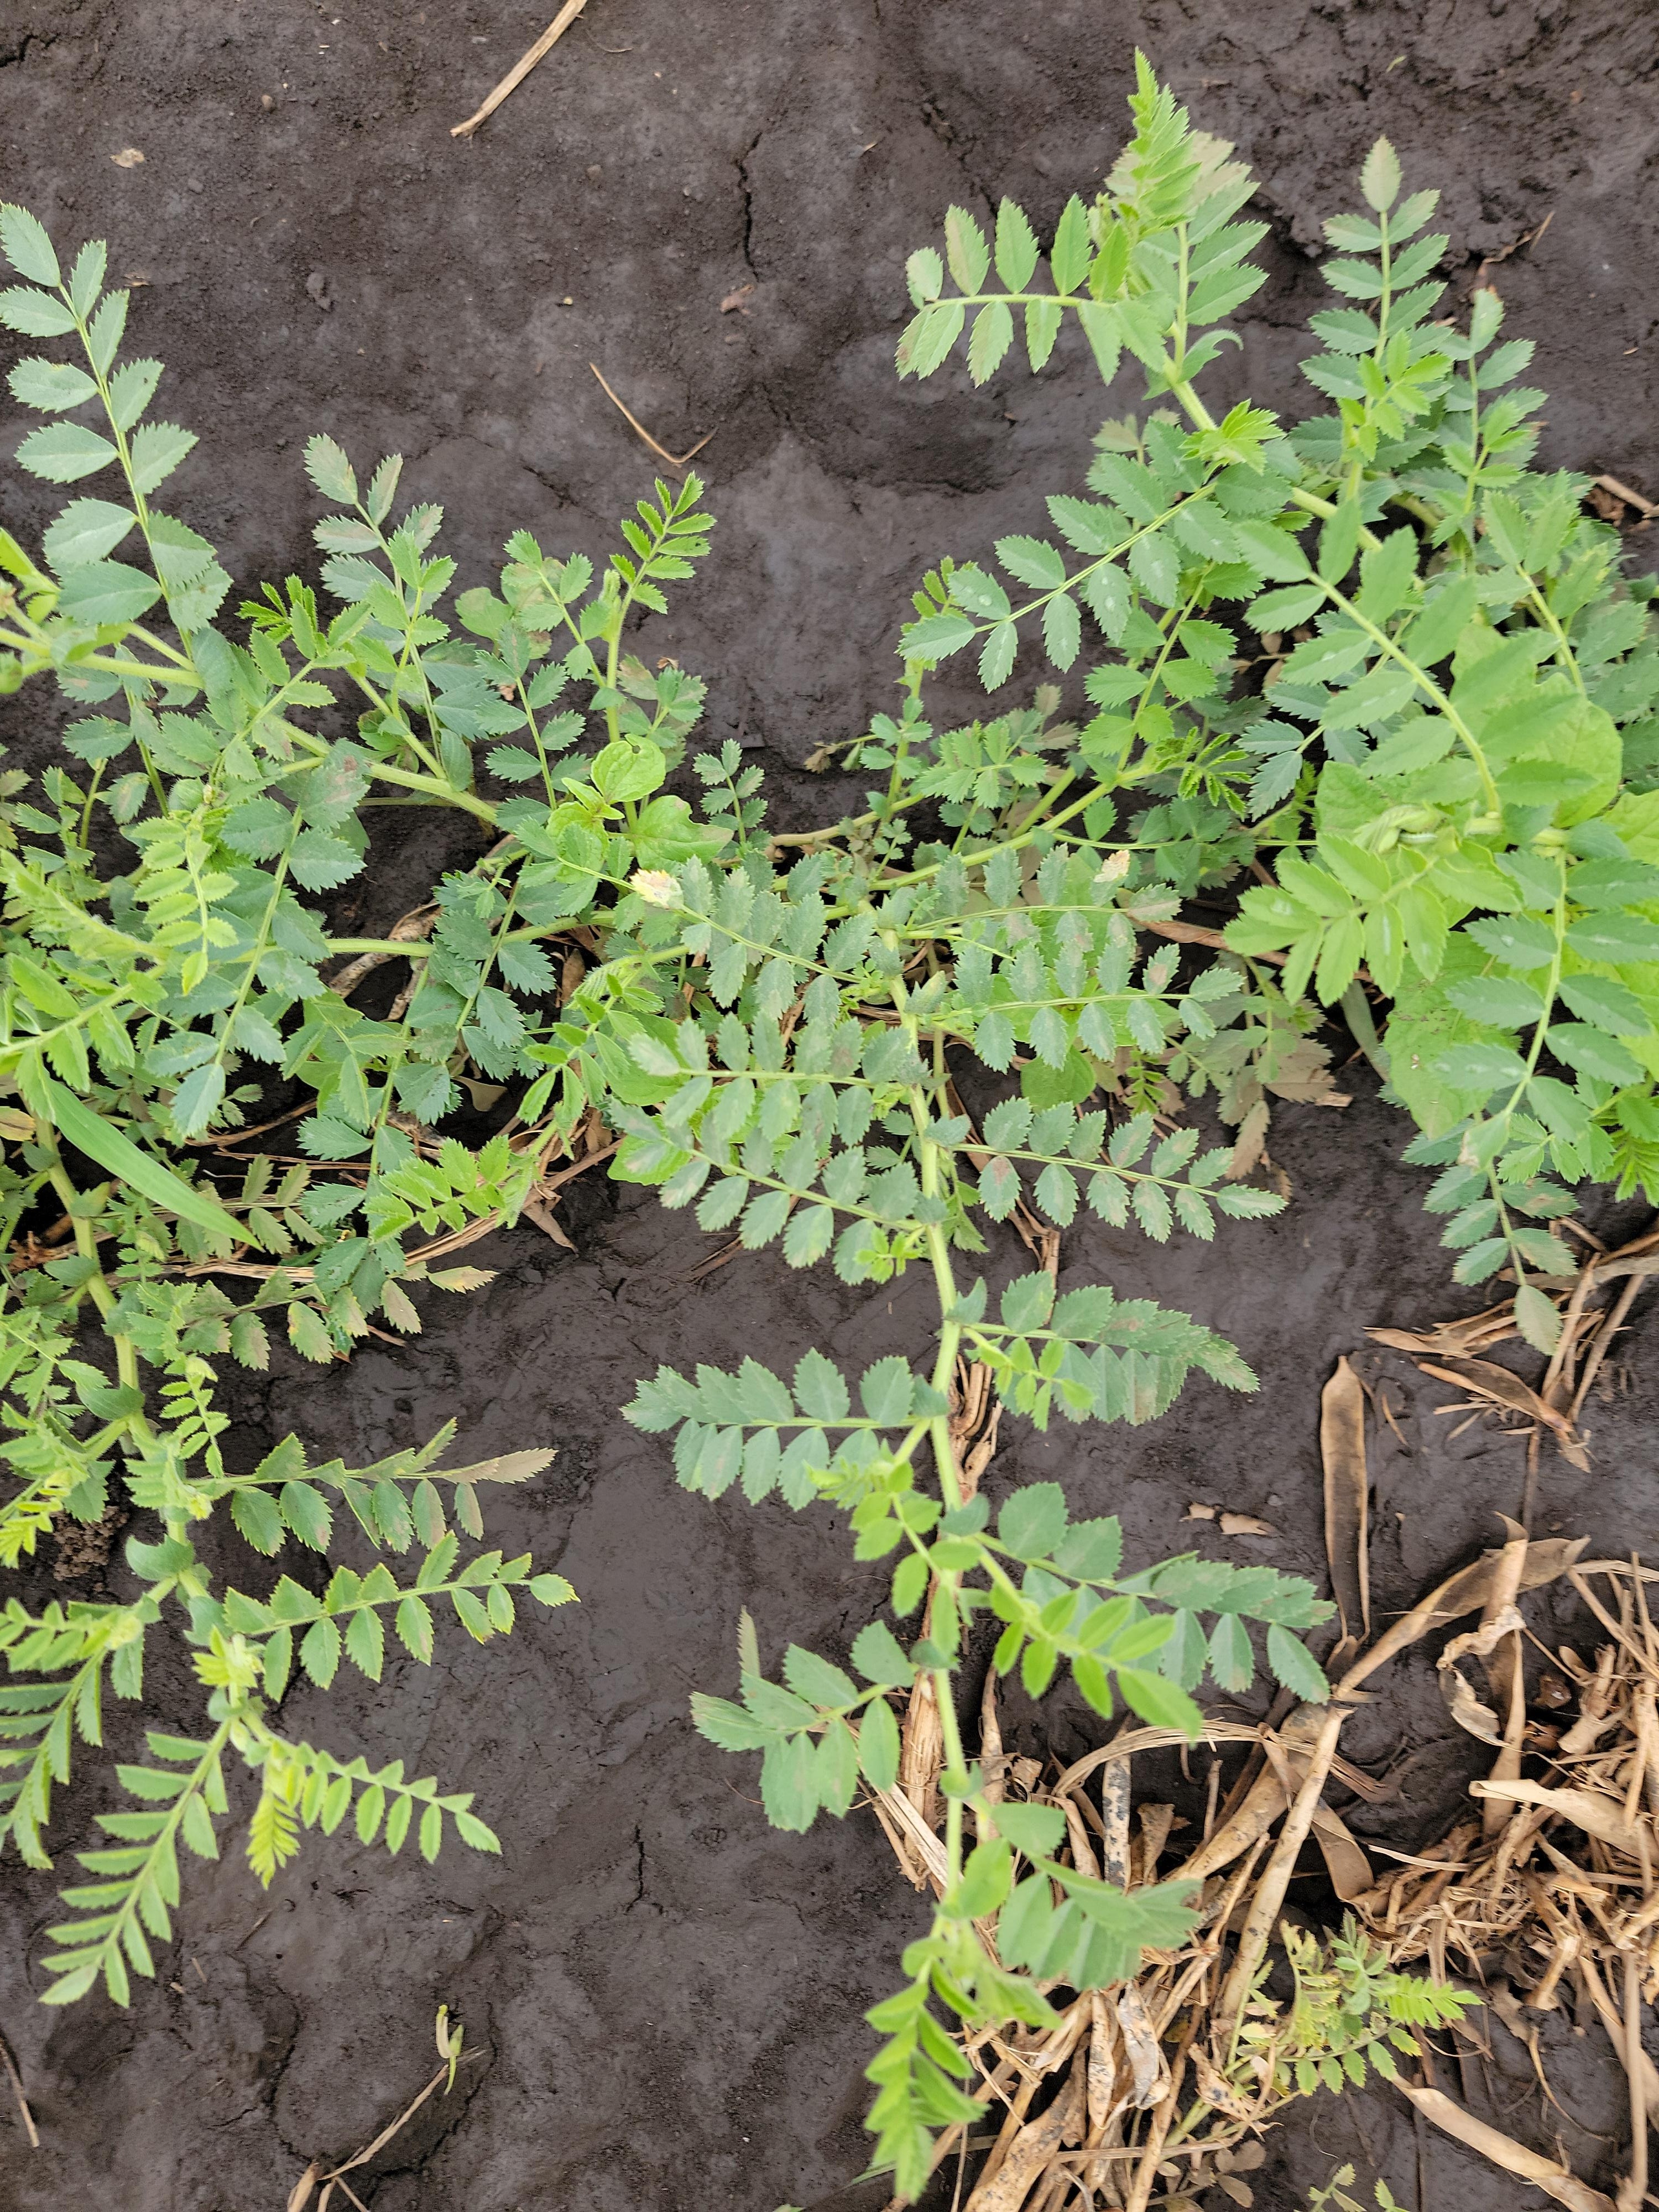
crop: chickpea
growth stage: flowering
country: Tanzania
